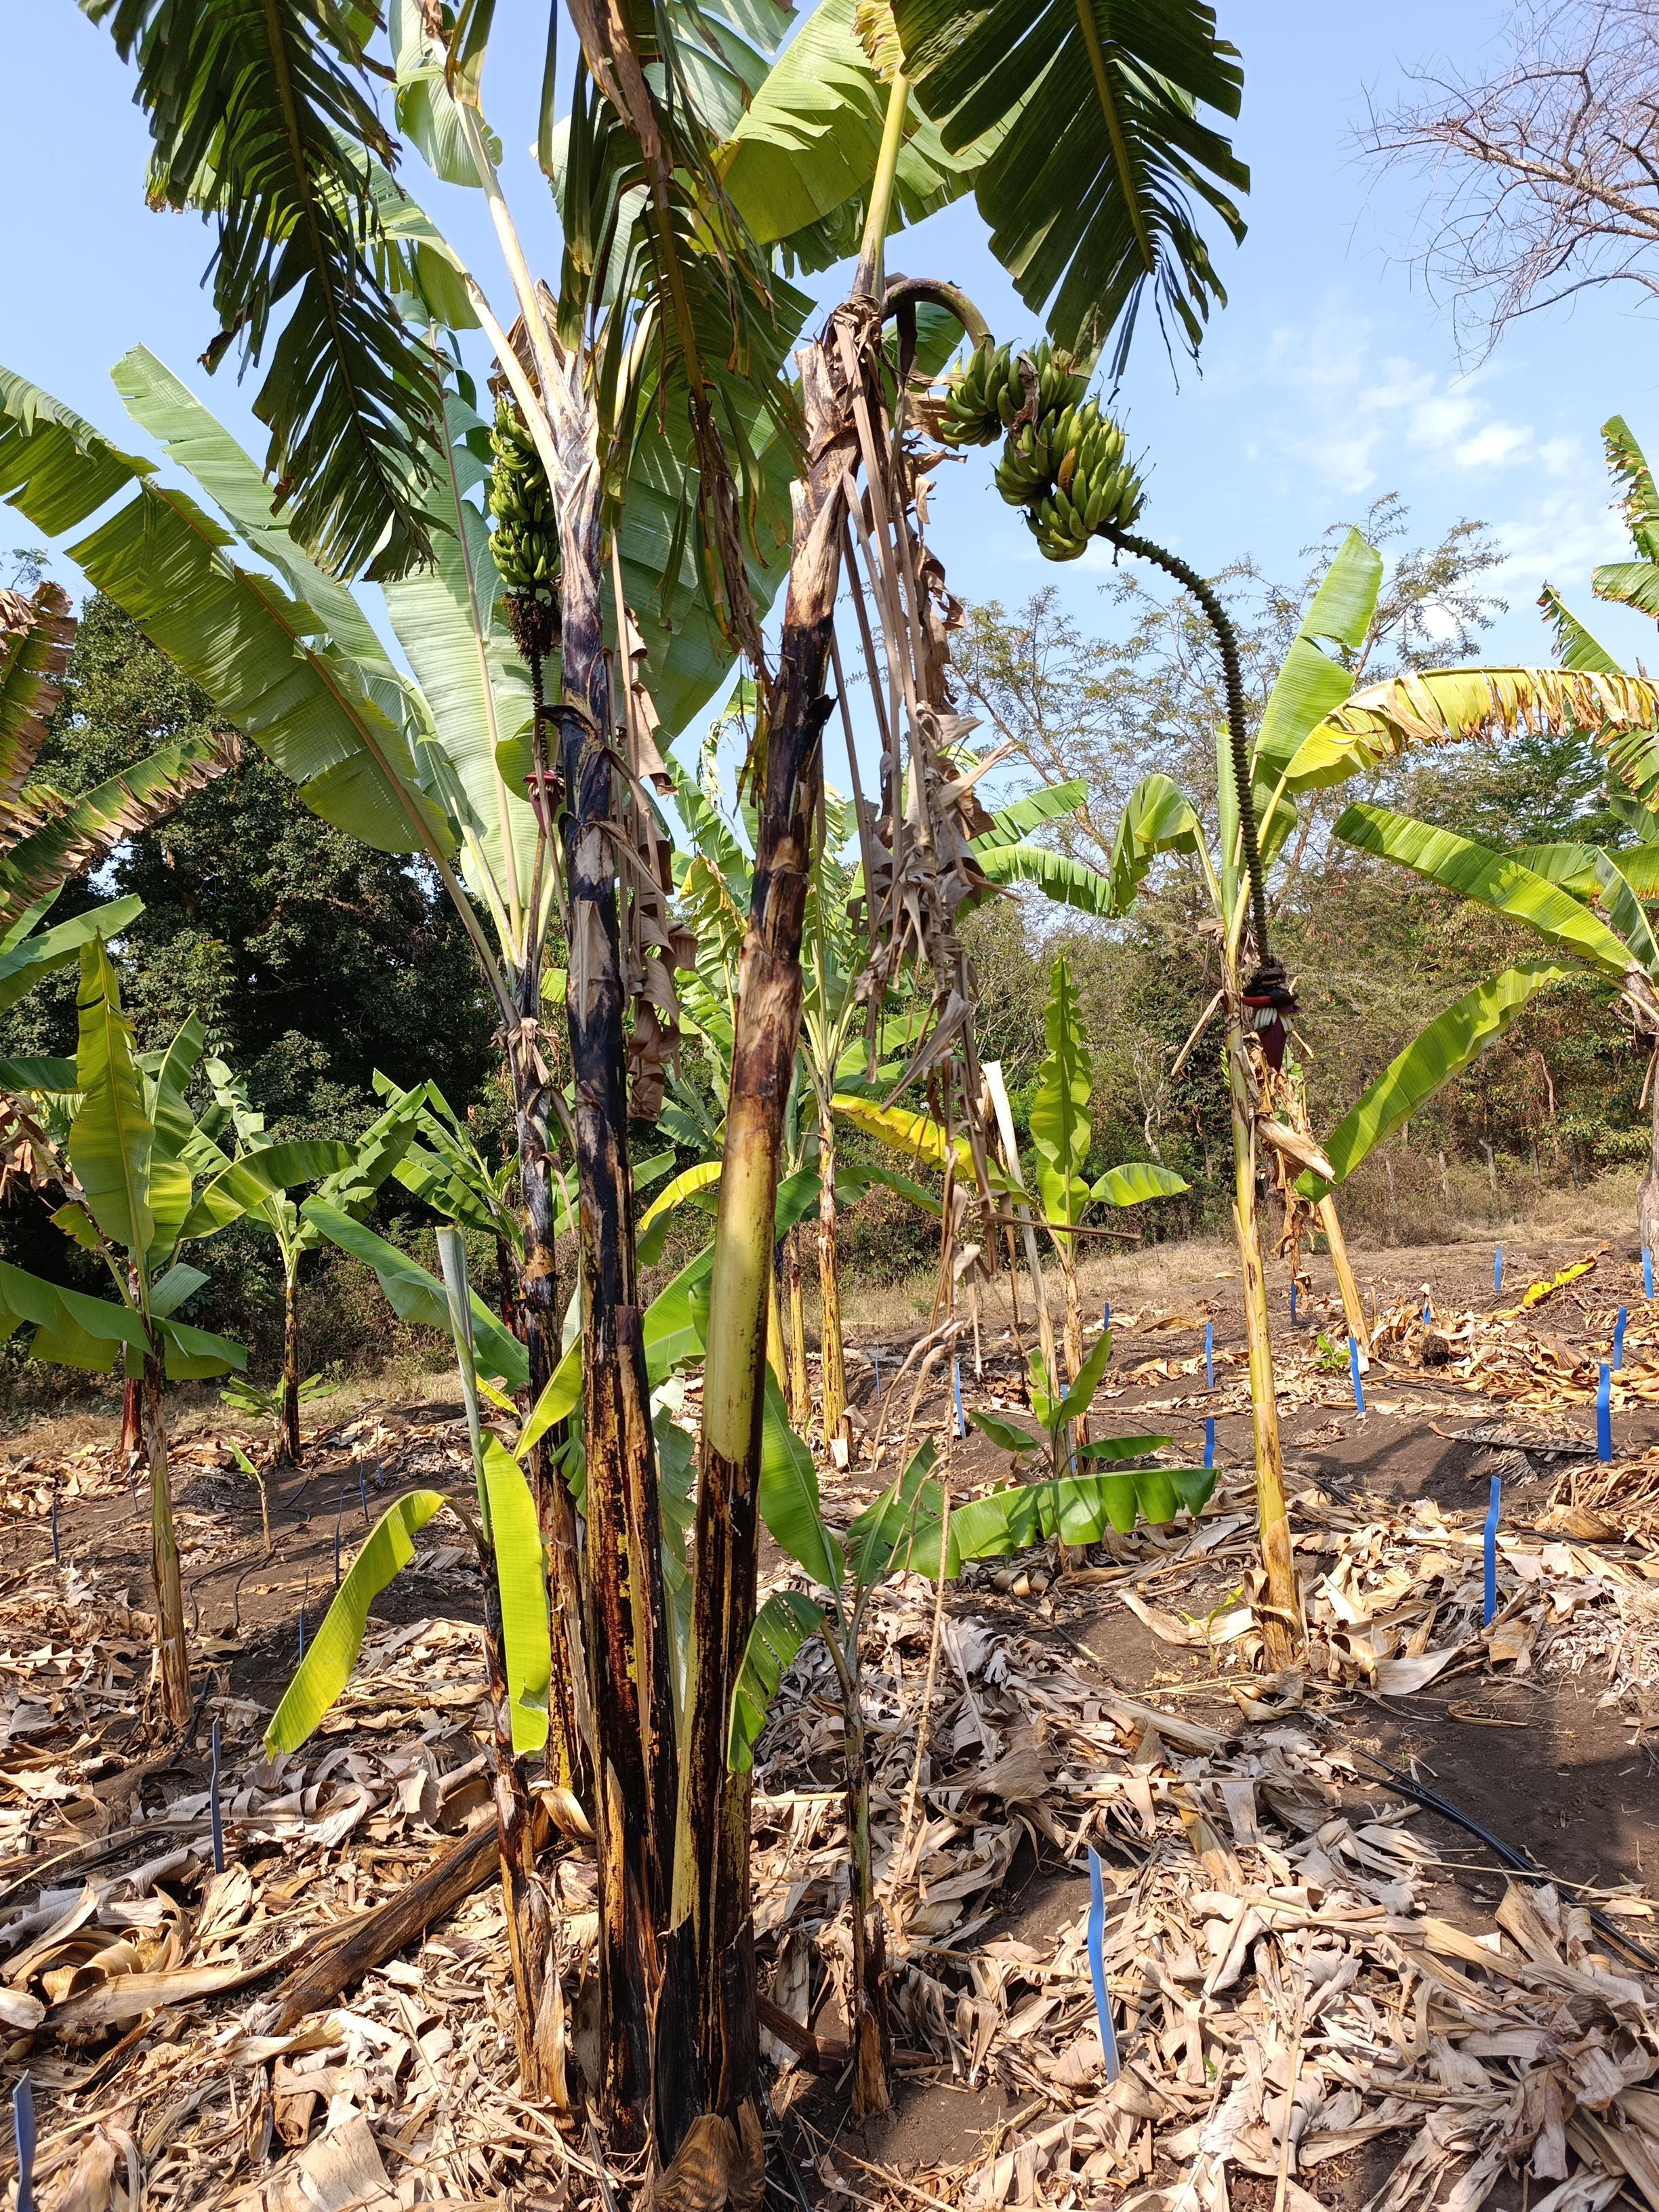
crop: banana
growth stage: development fruit
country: Tanzania
